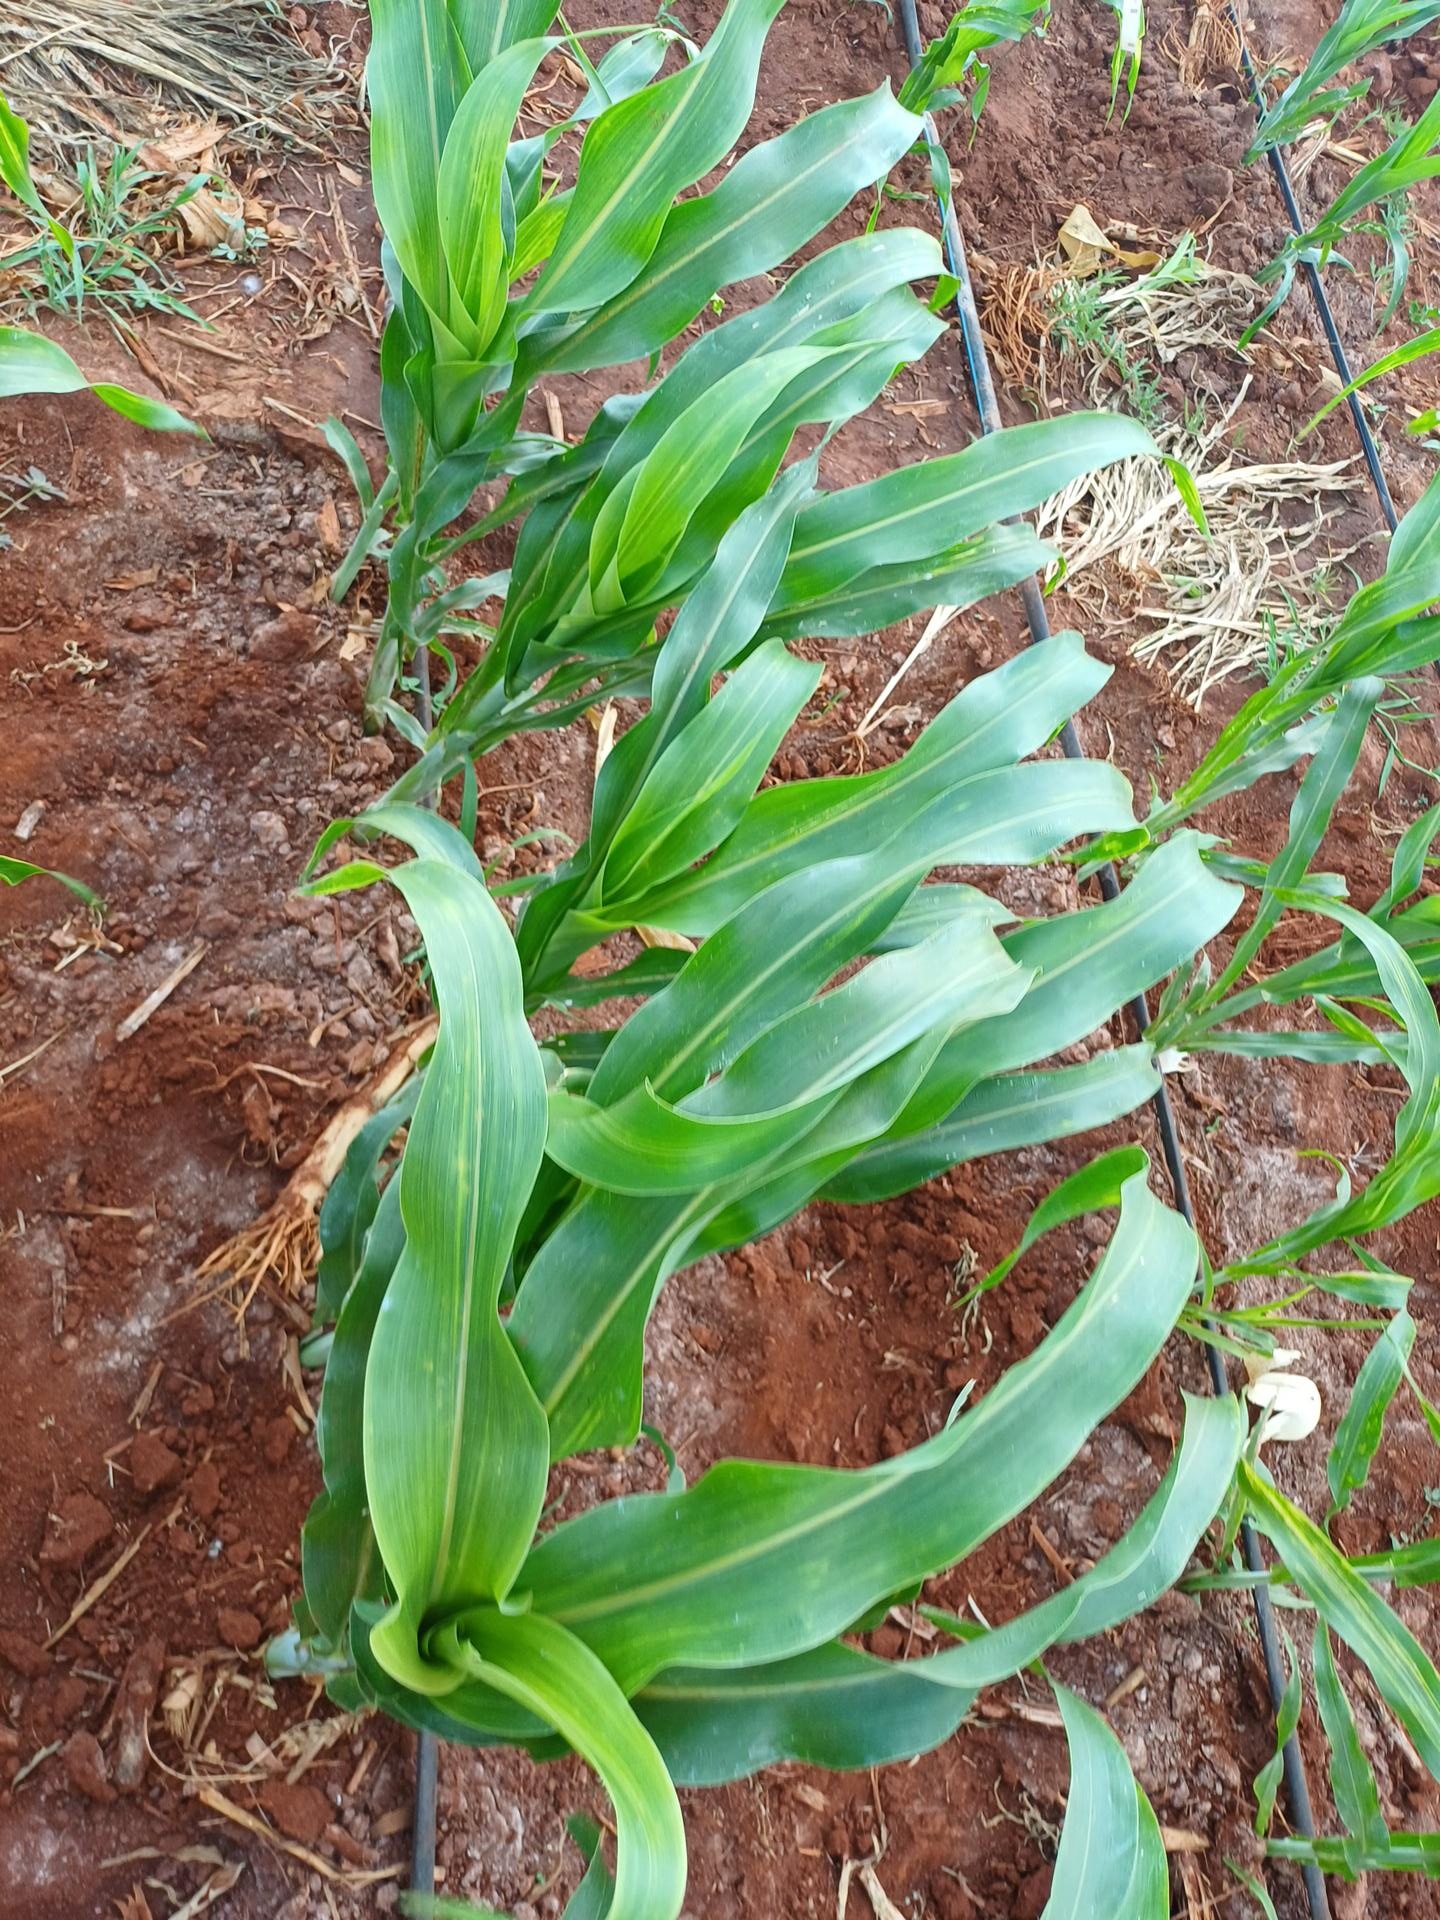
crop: sorghum
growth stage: vegetative
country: Kenya
